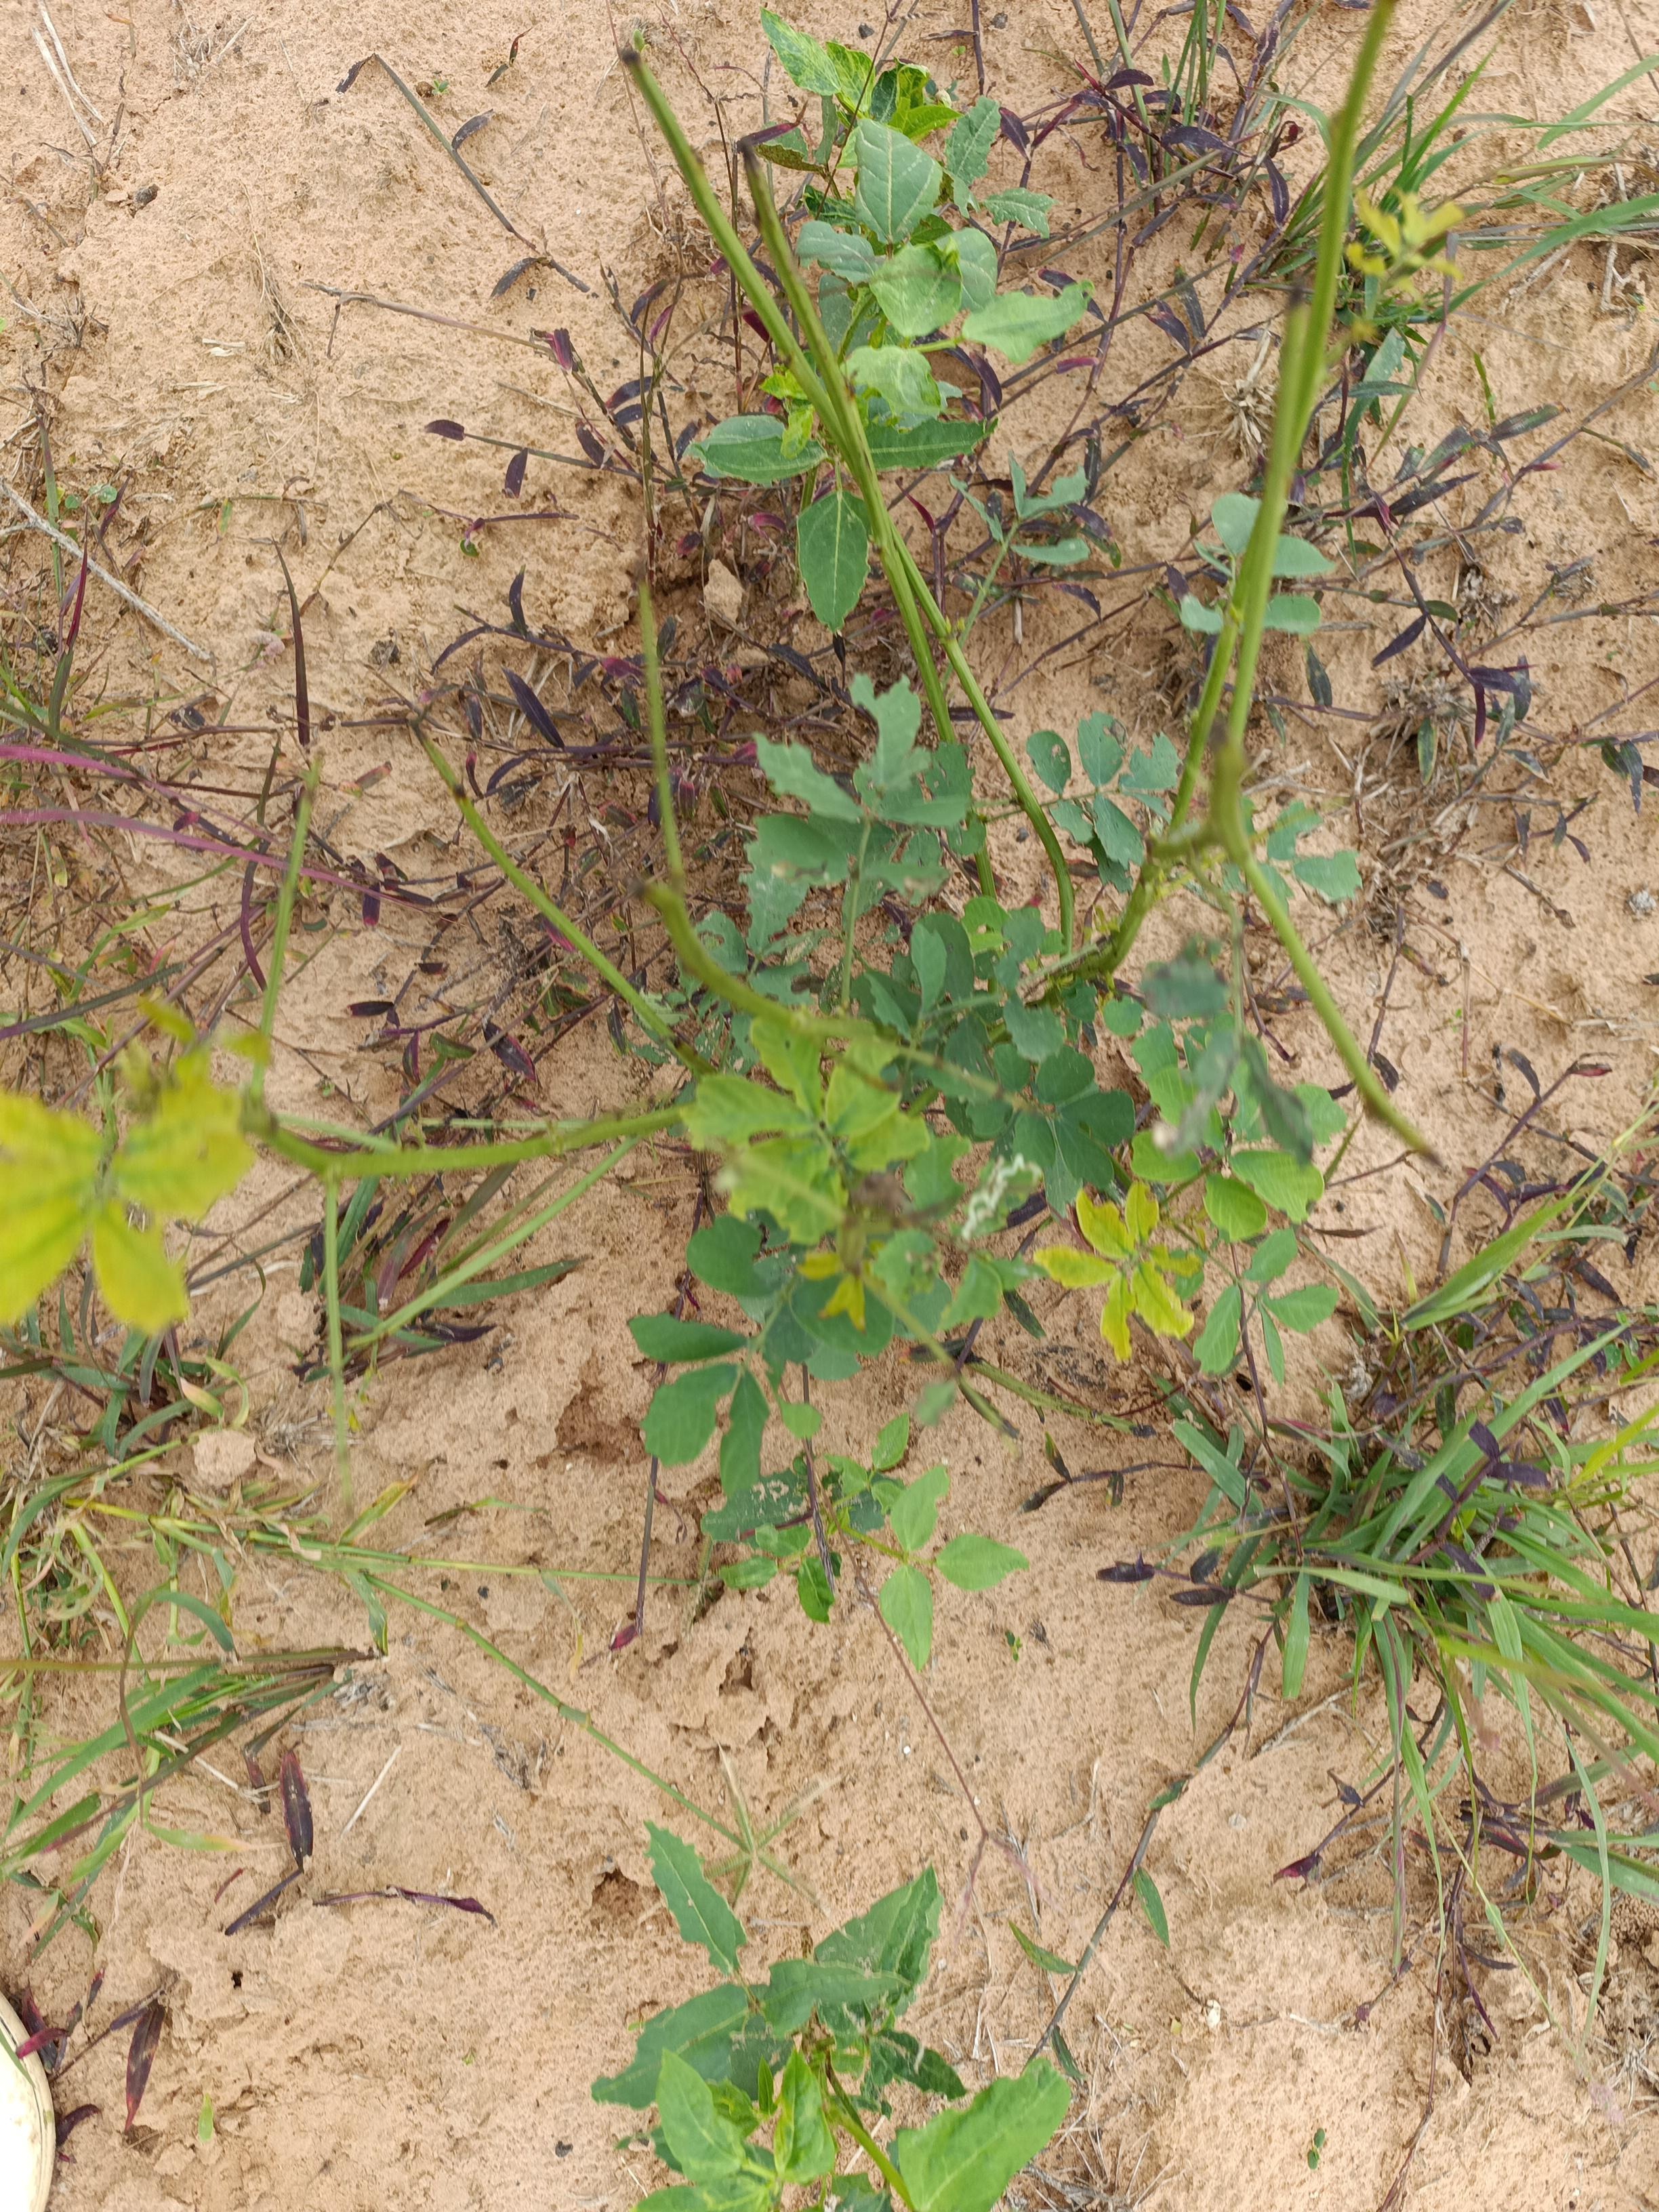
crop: cowpea
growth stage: emergence
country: Nigeria
